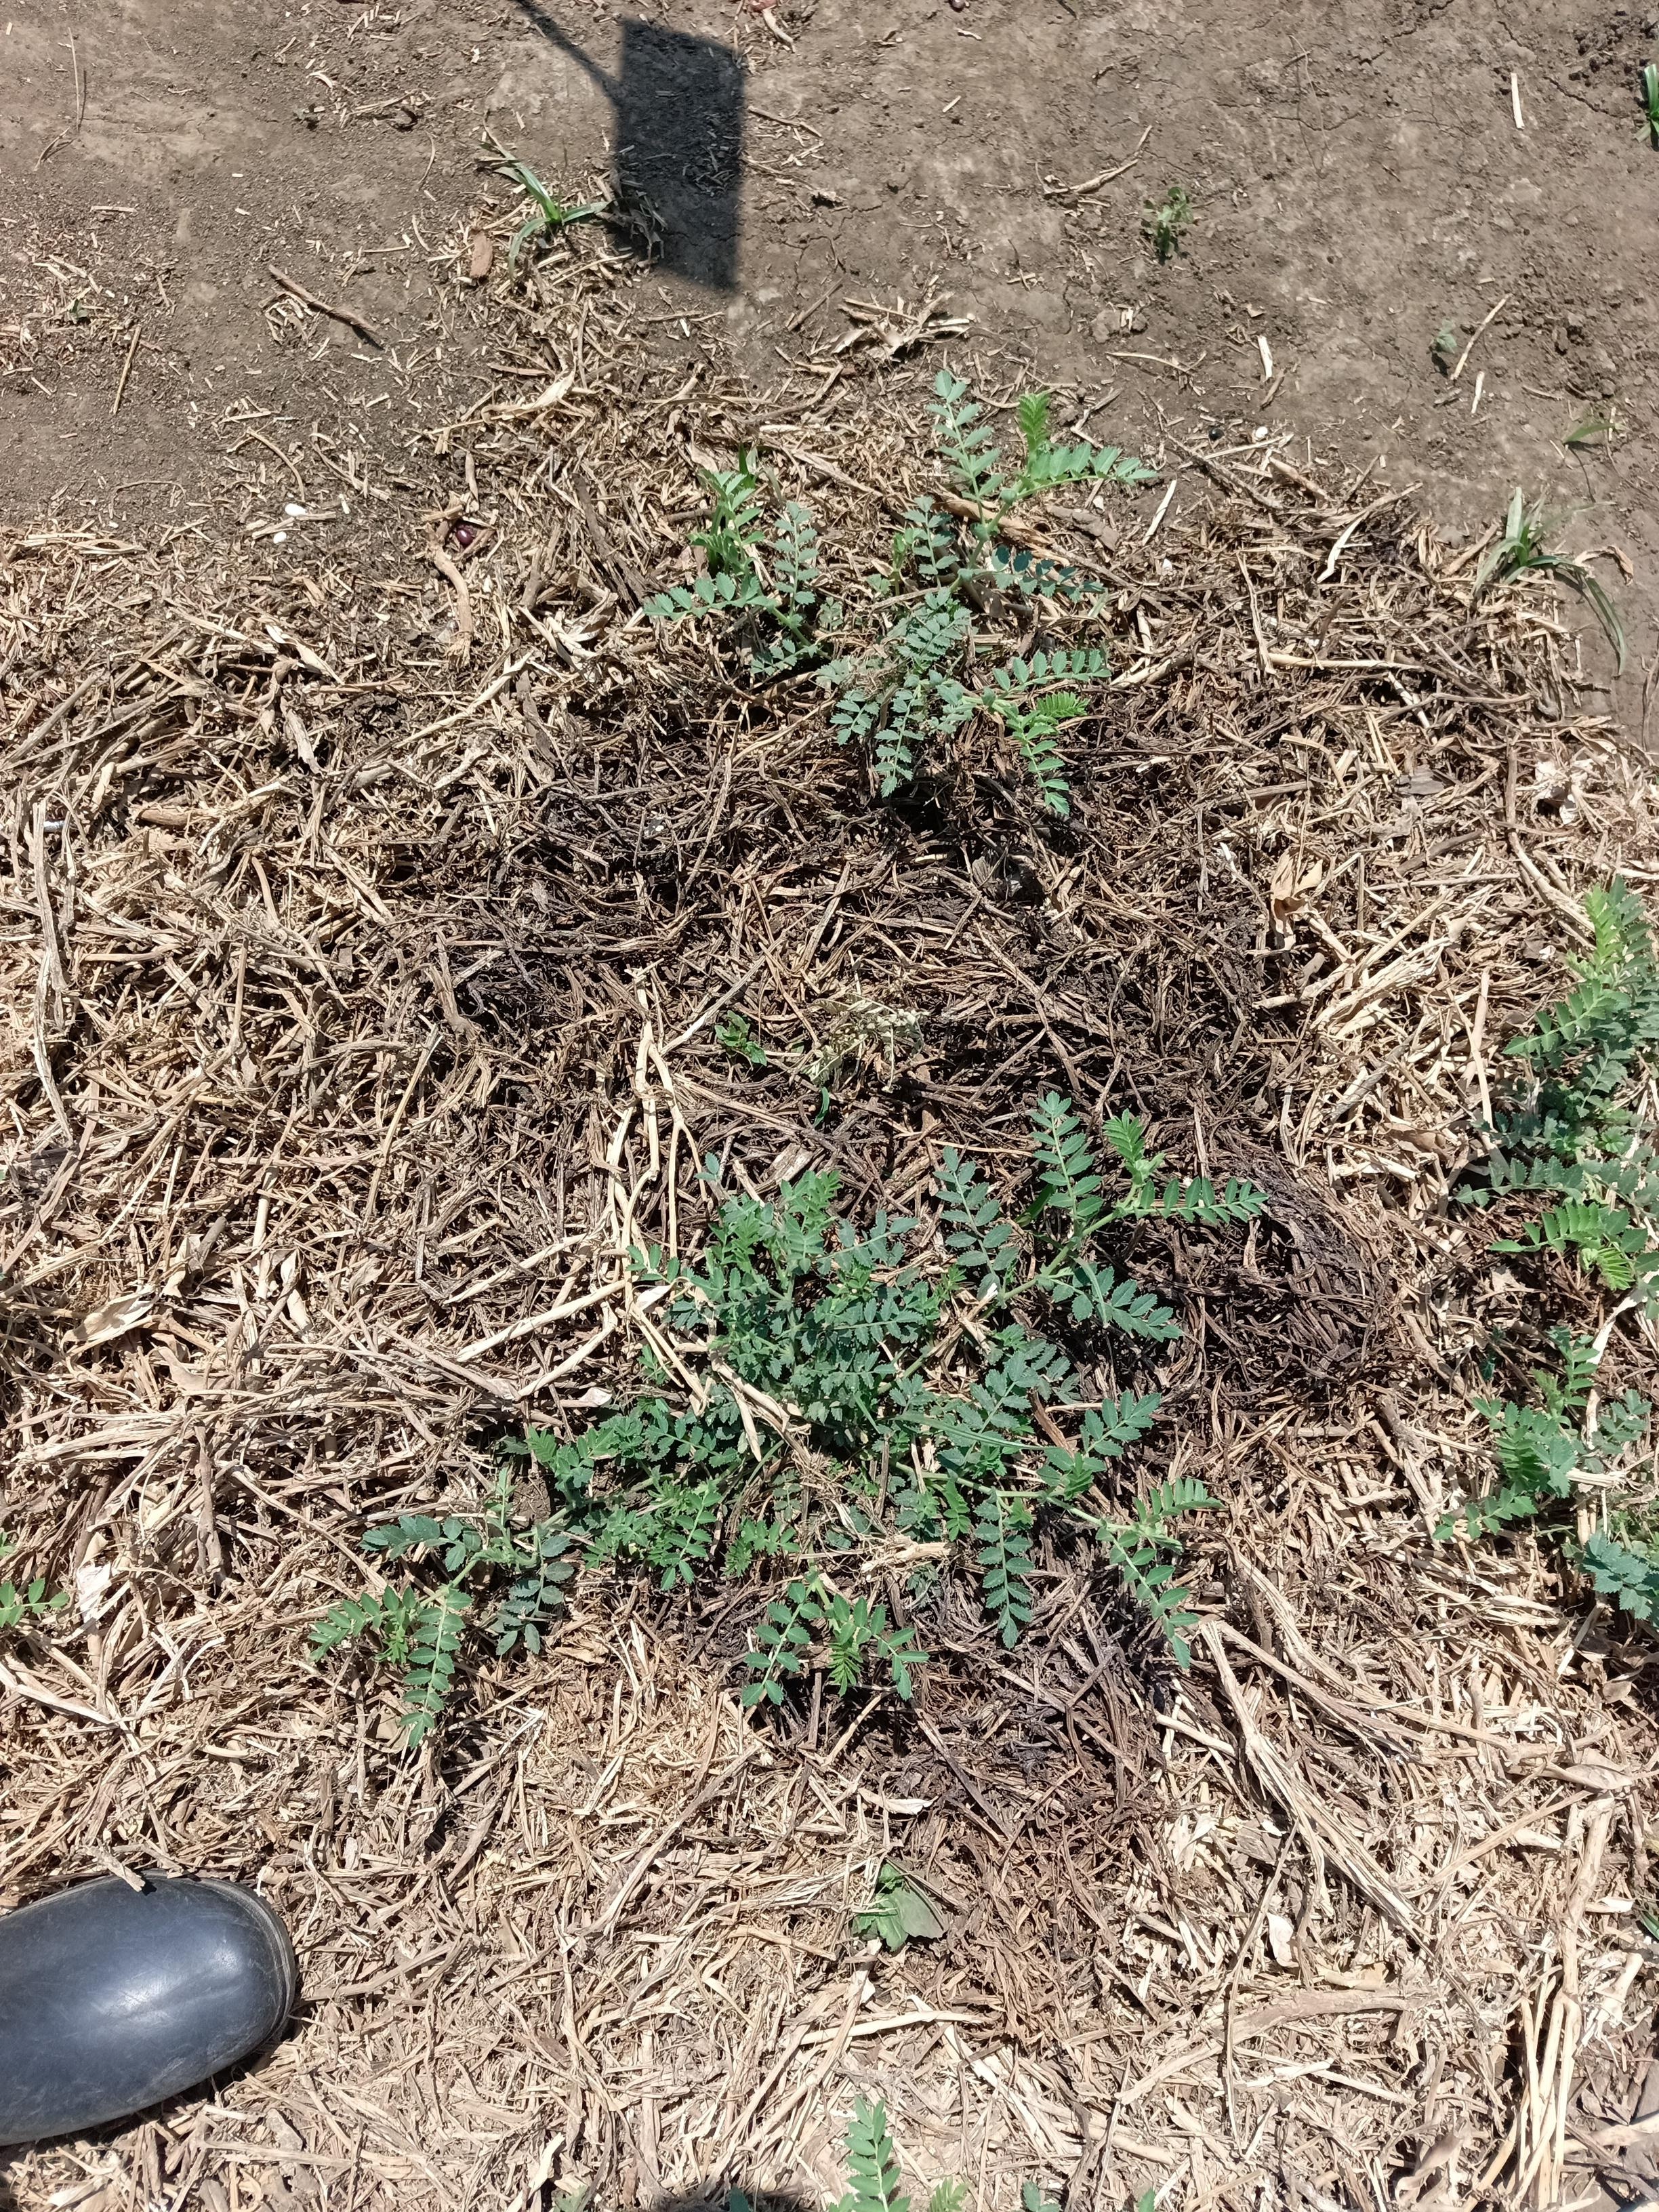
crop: chickpea
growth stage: vegetative
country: Tanzania
